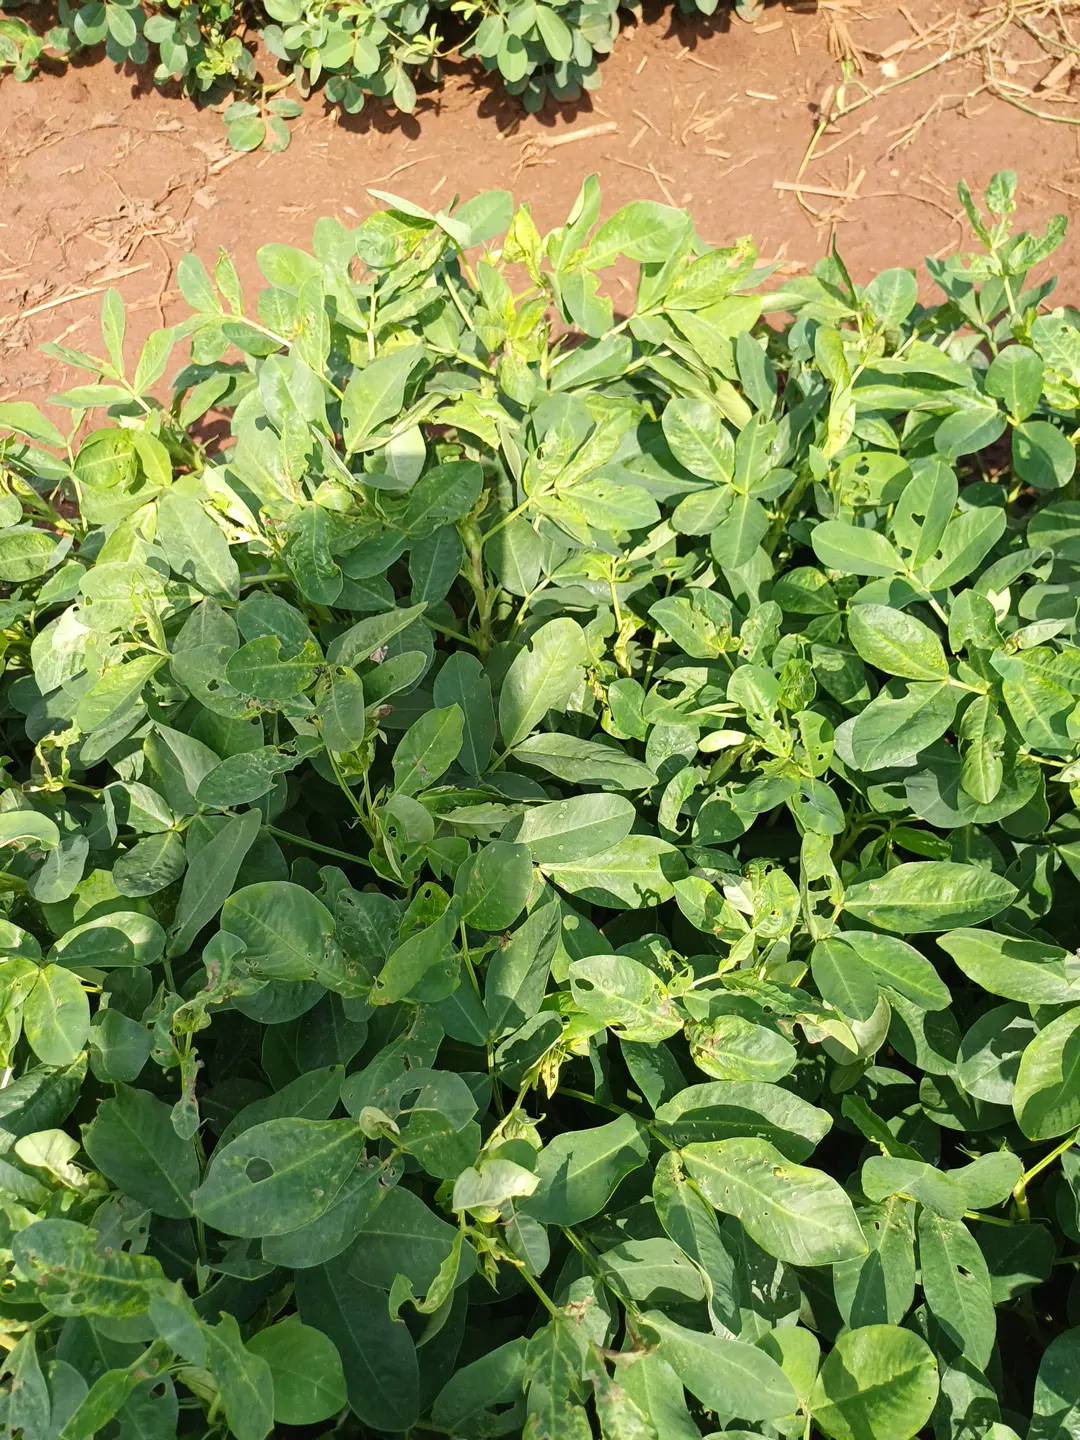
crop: groundnut
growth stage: pegging
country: Kenya
